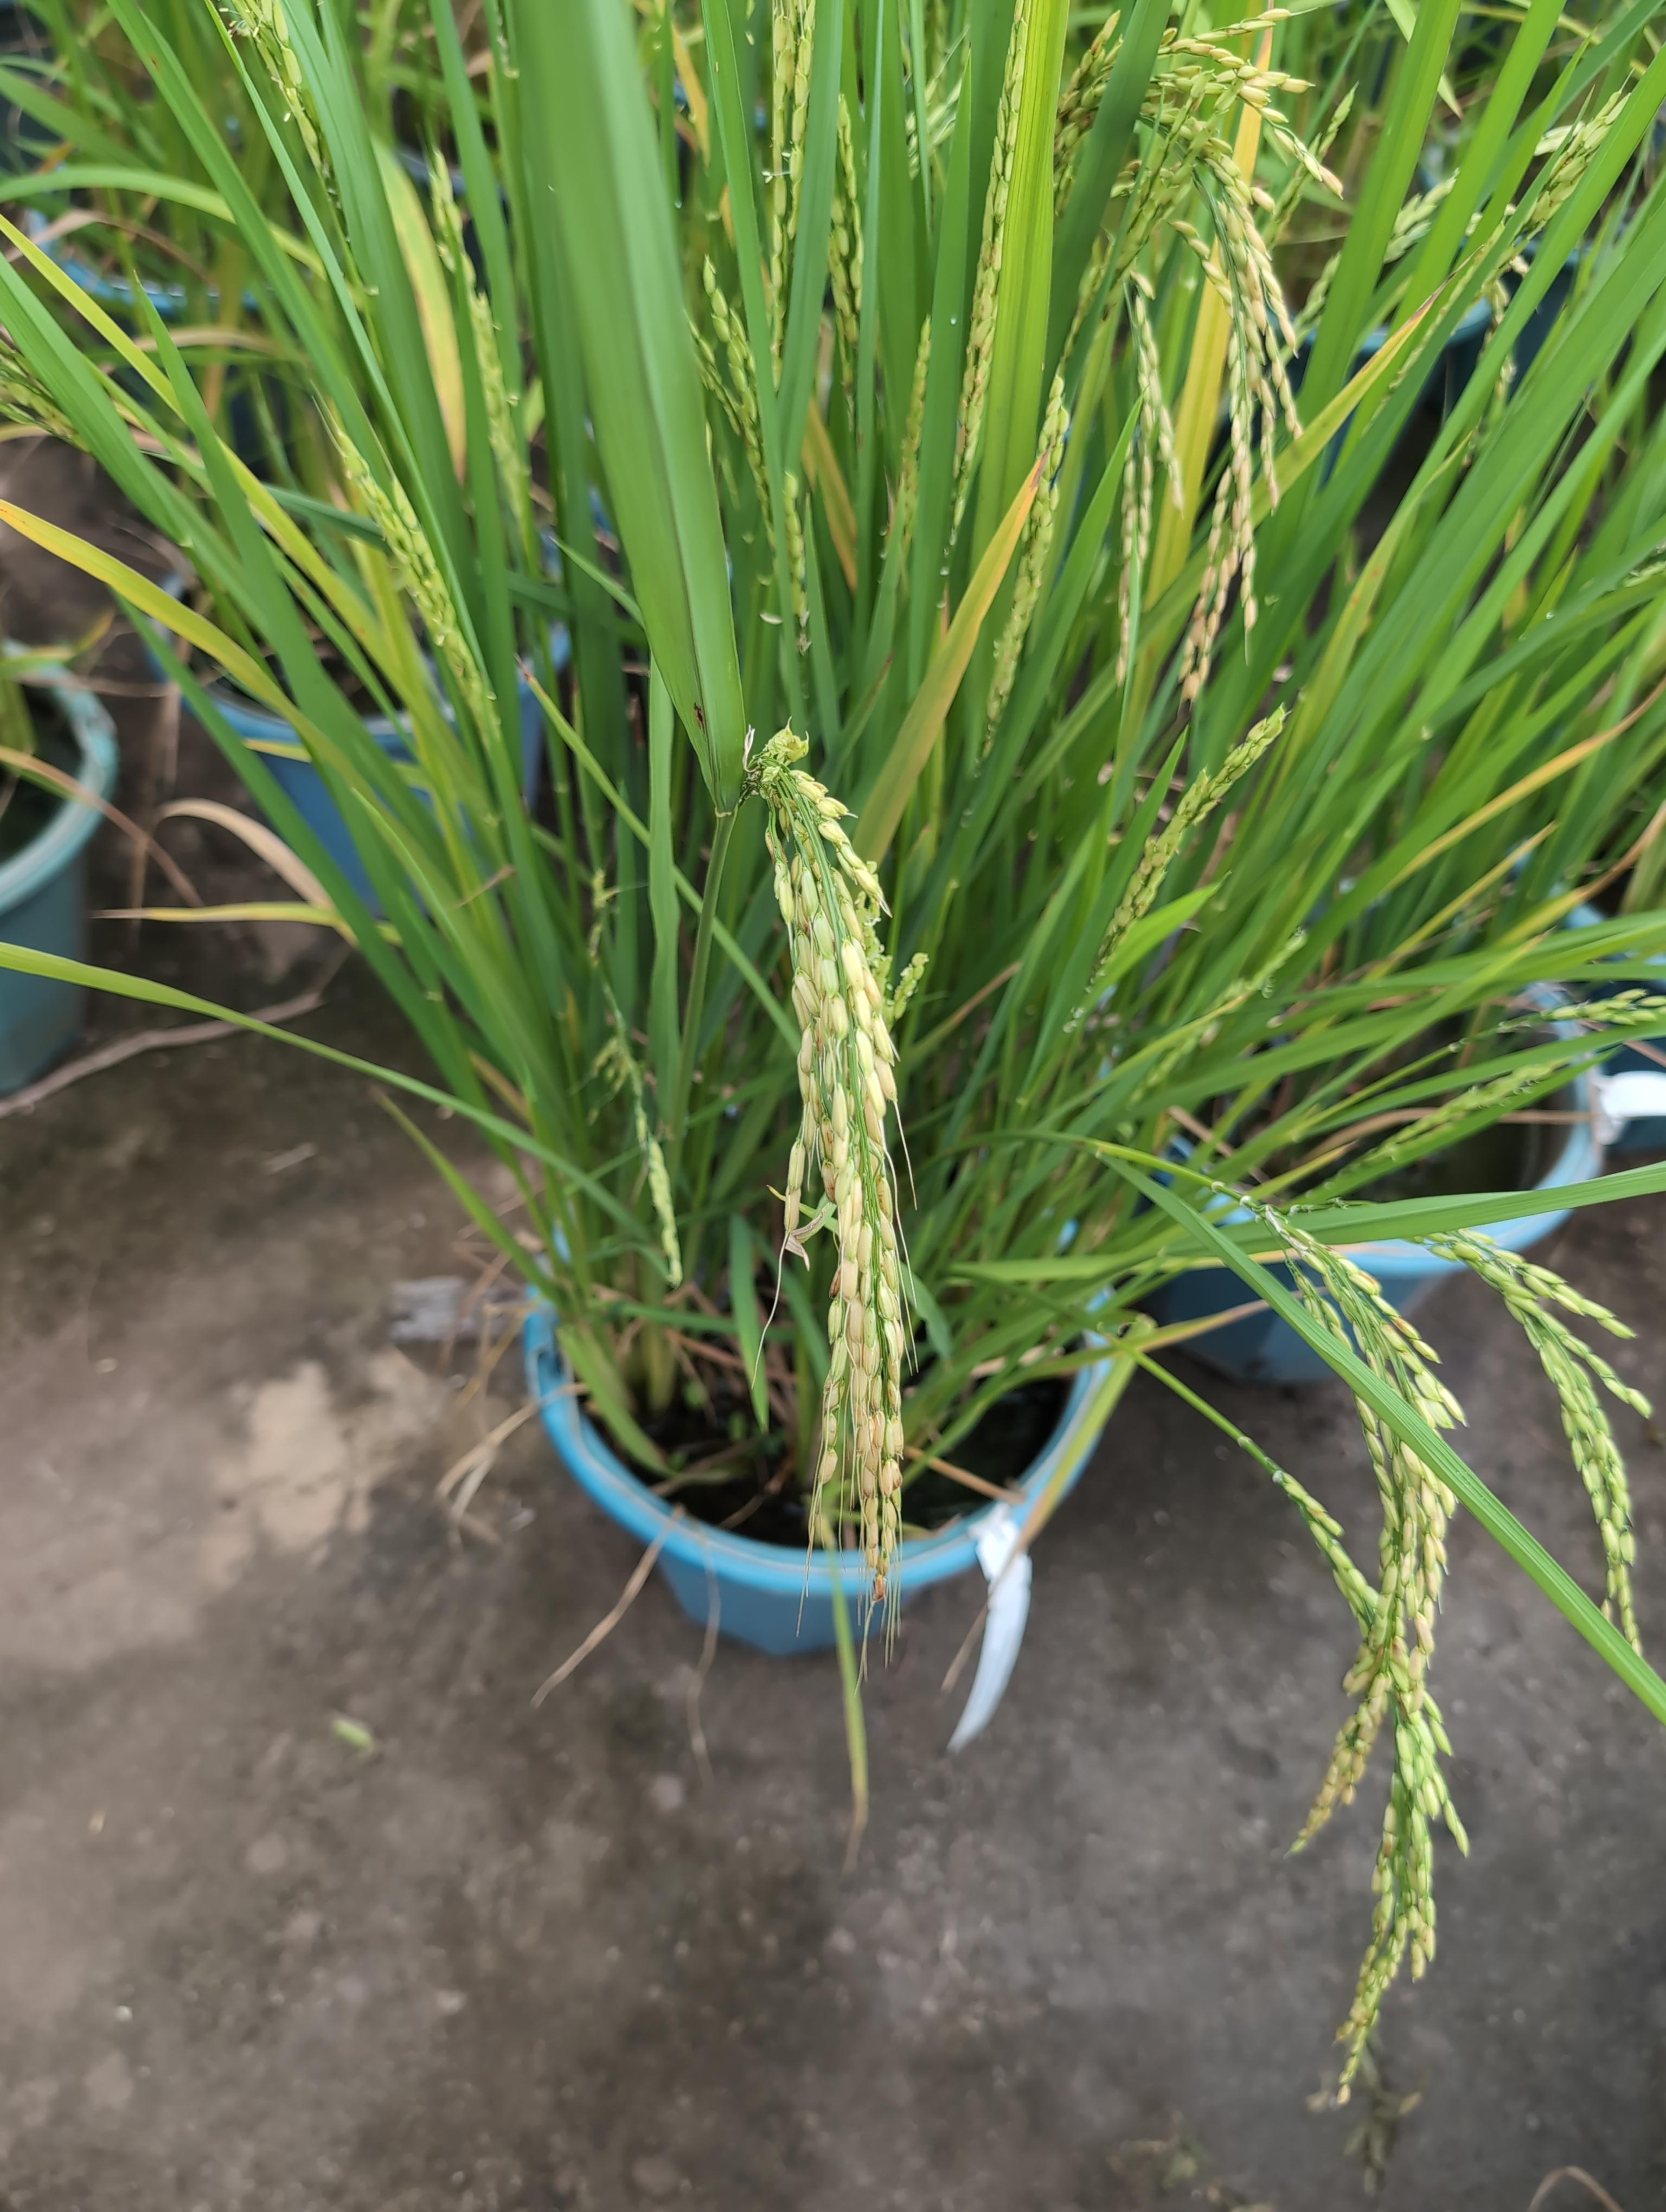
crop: rice
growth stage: ripening
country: Côte d'Ivoire
